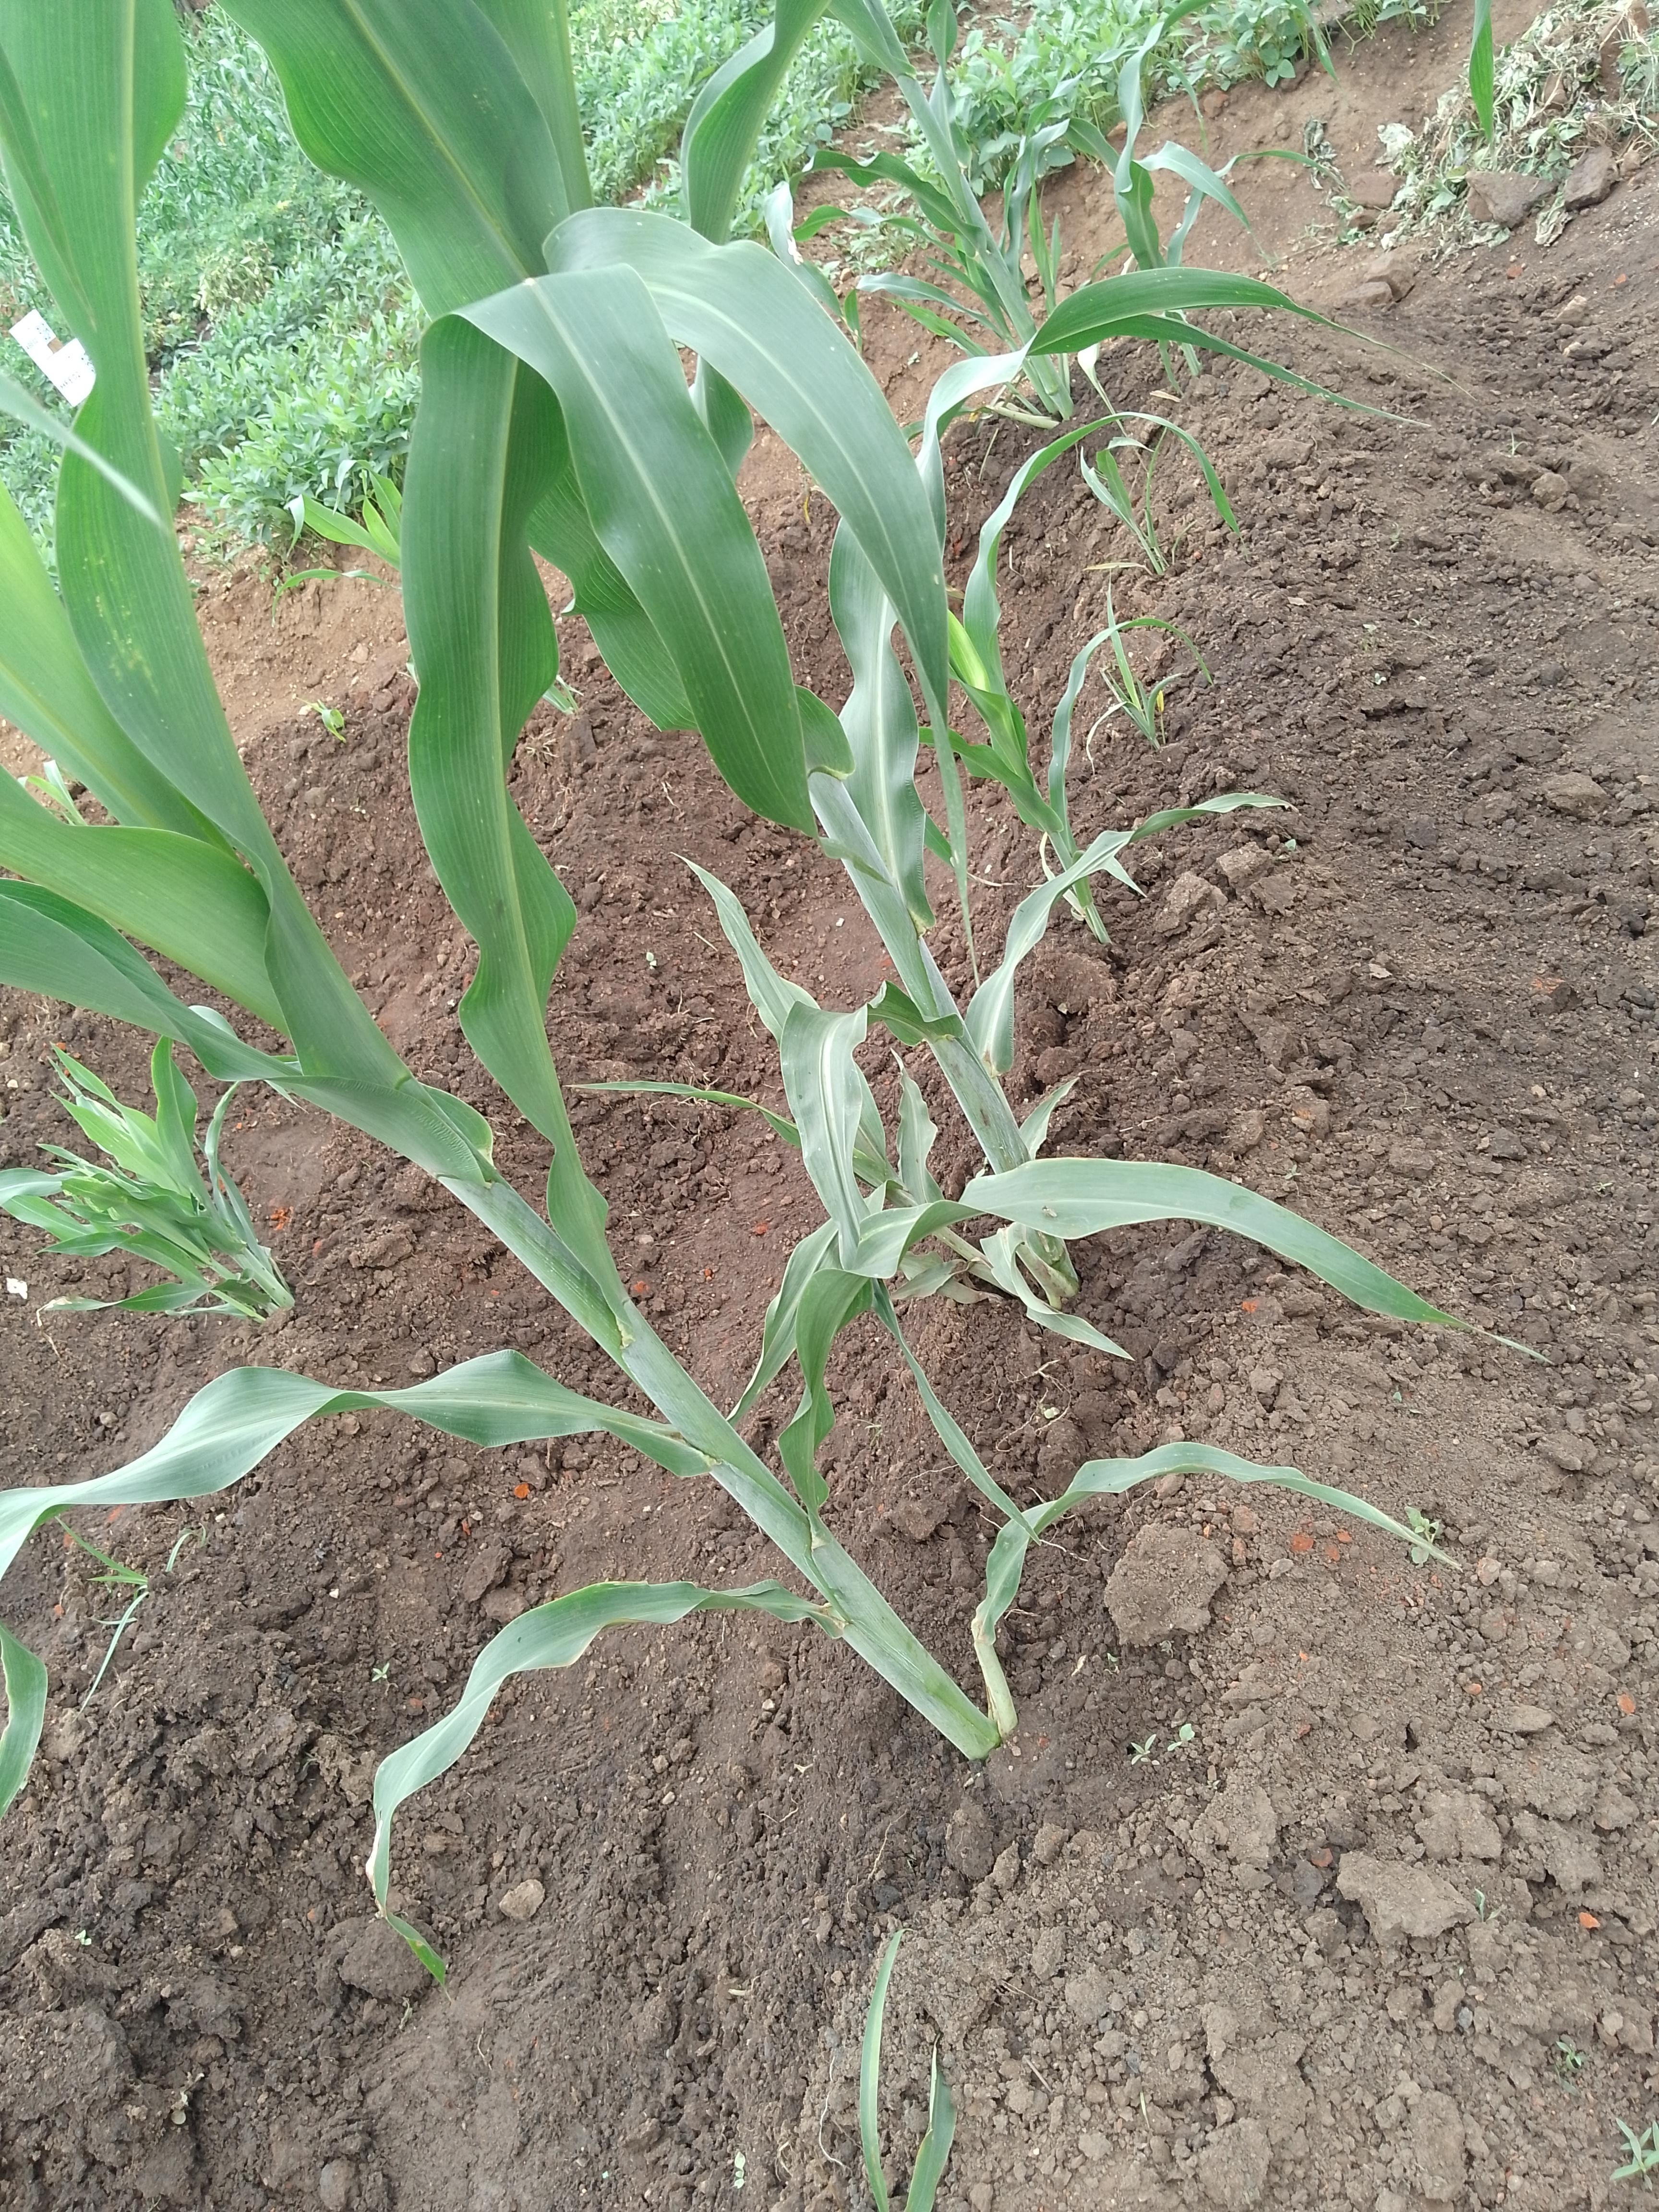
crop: sorghum
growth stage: elongation stem
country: Malawi
